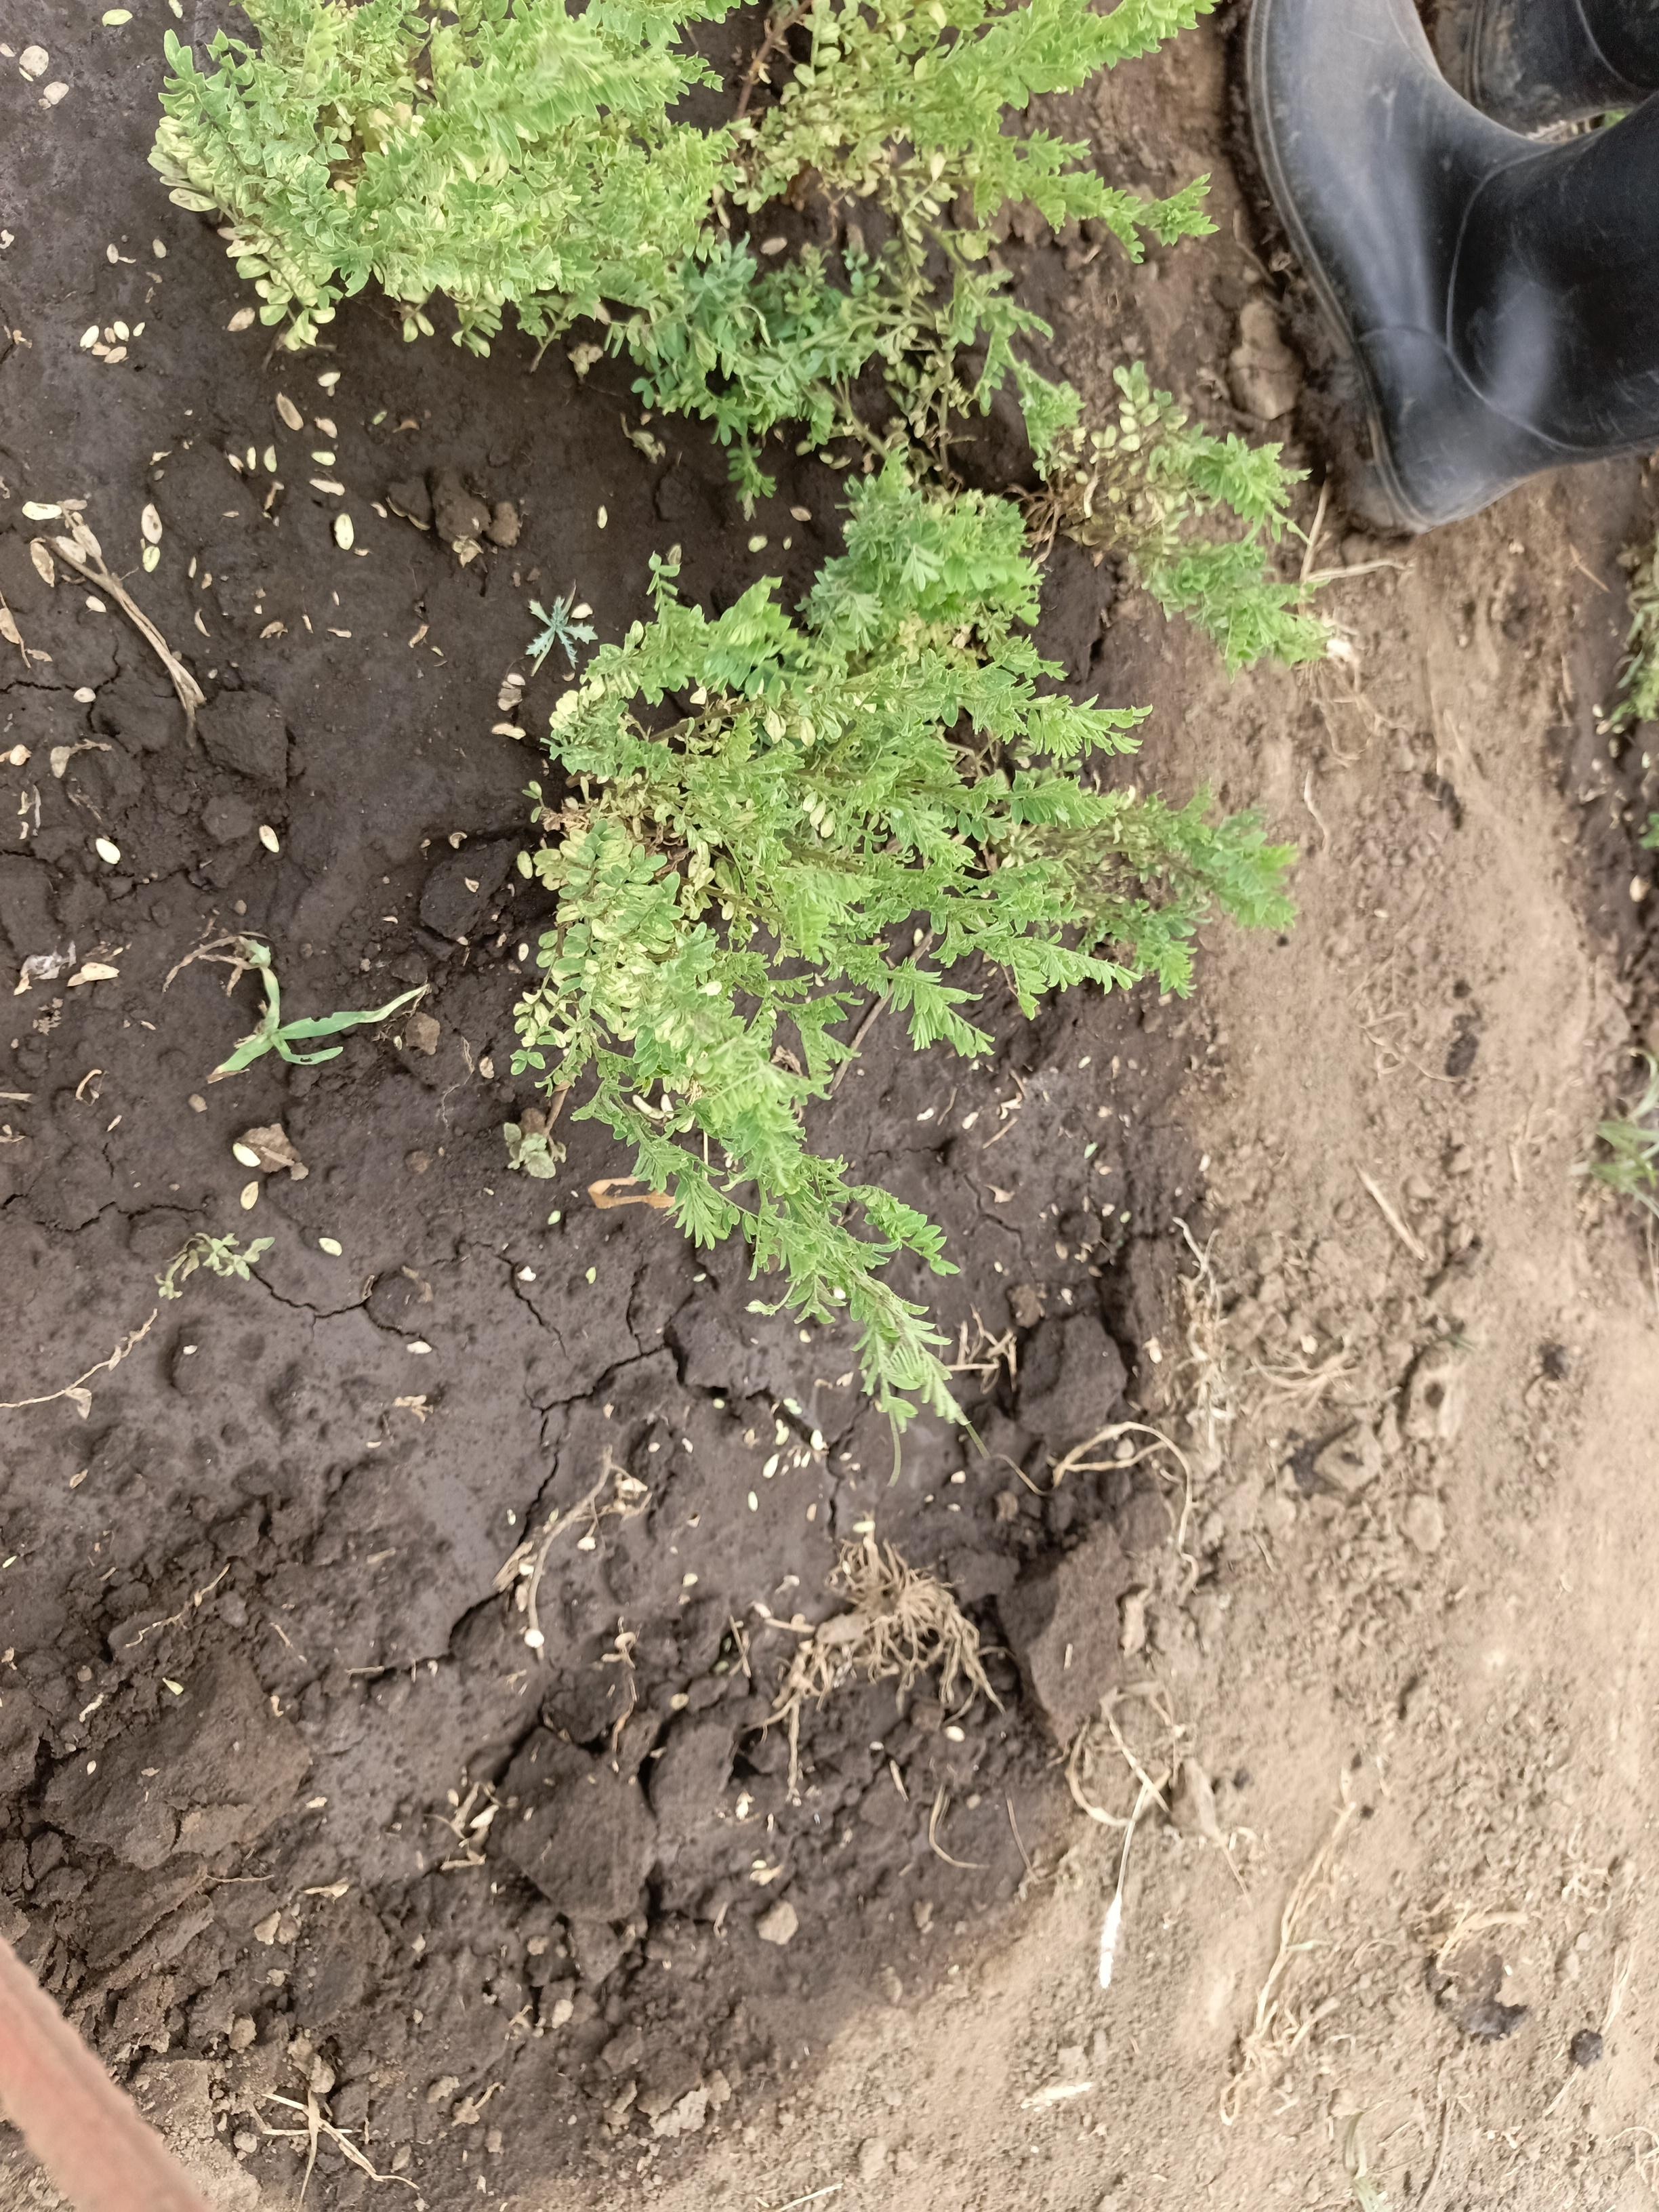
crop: lentil
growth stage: vegetative
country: Tanzania
